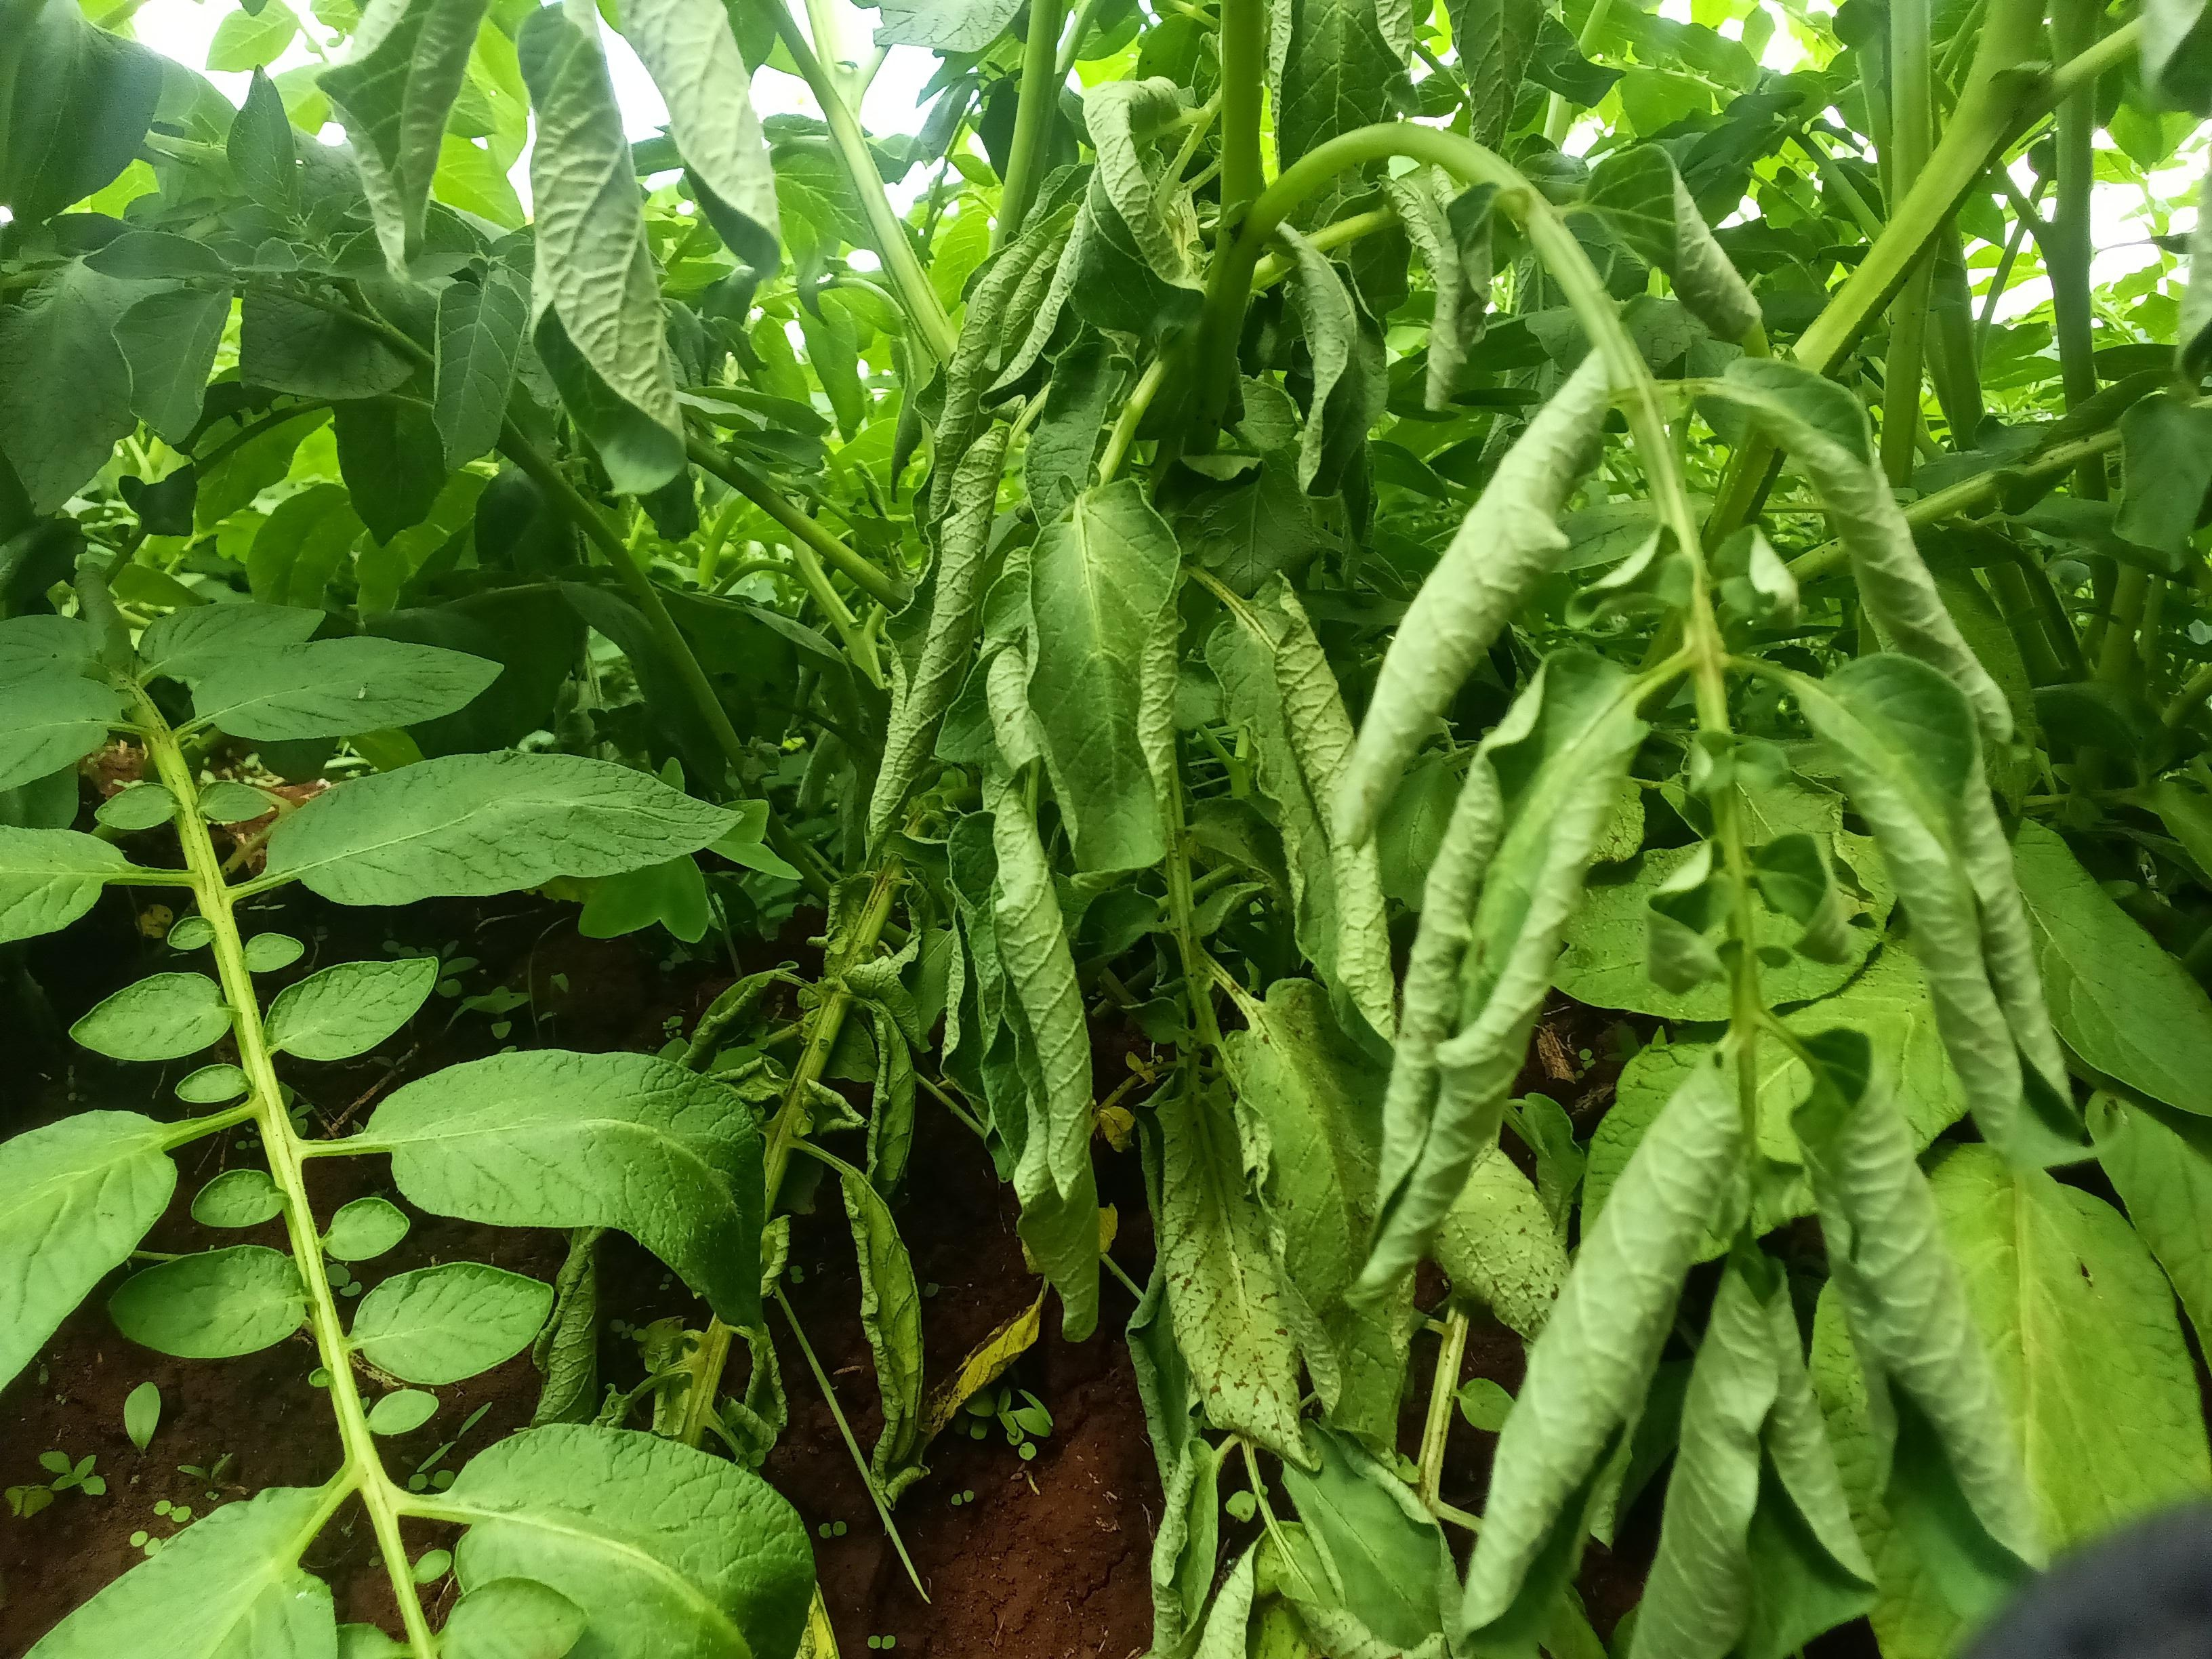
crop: potato
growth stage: flowering
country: Kenya
